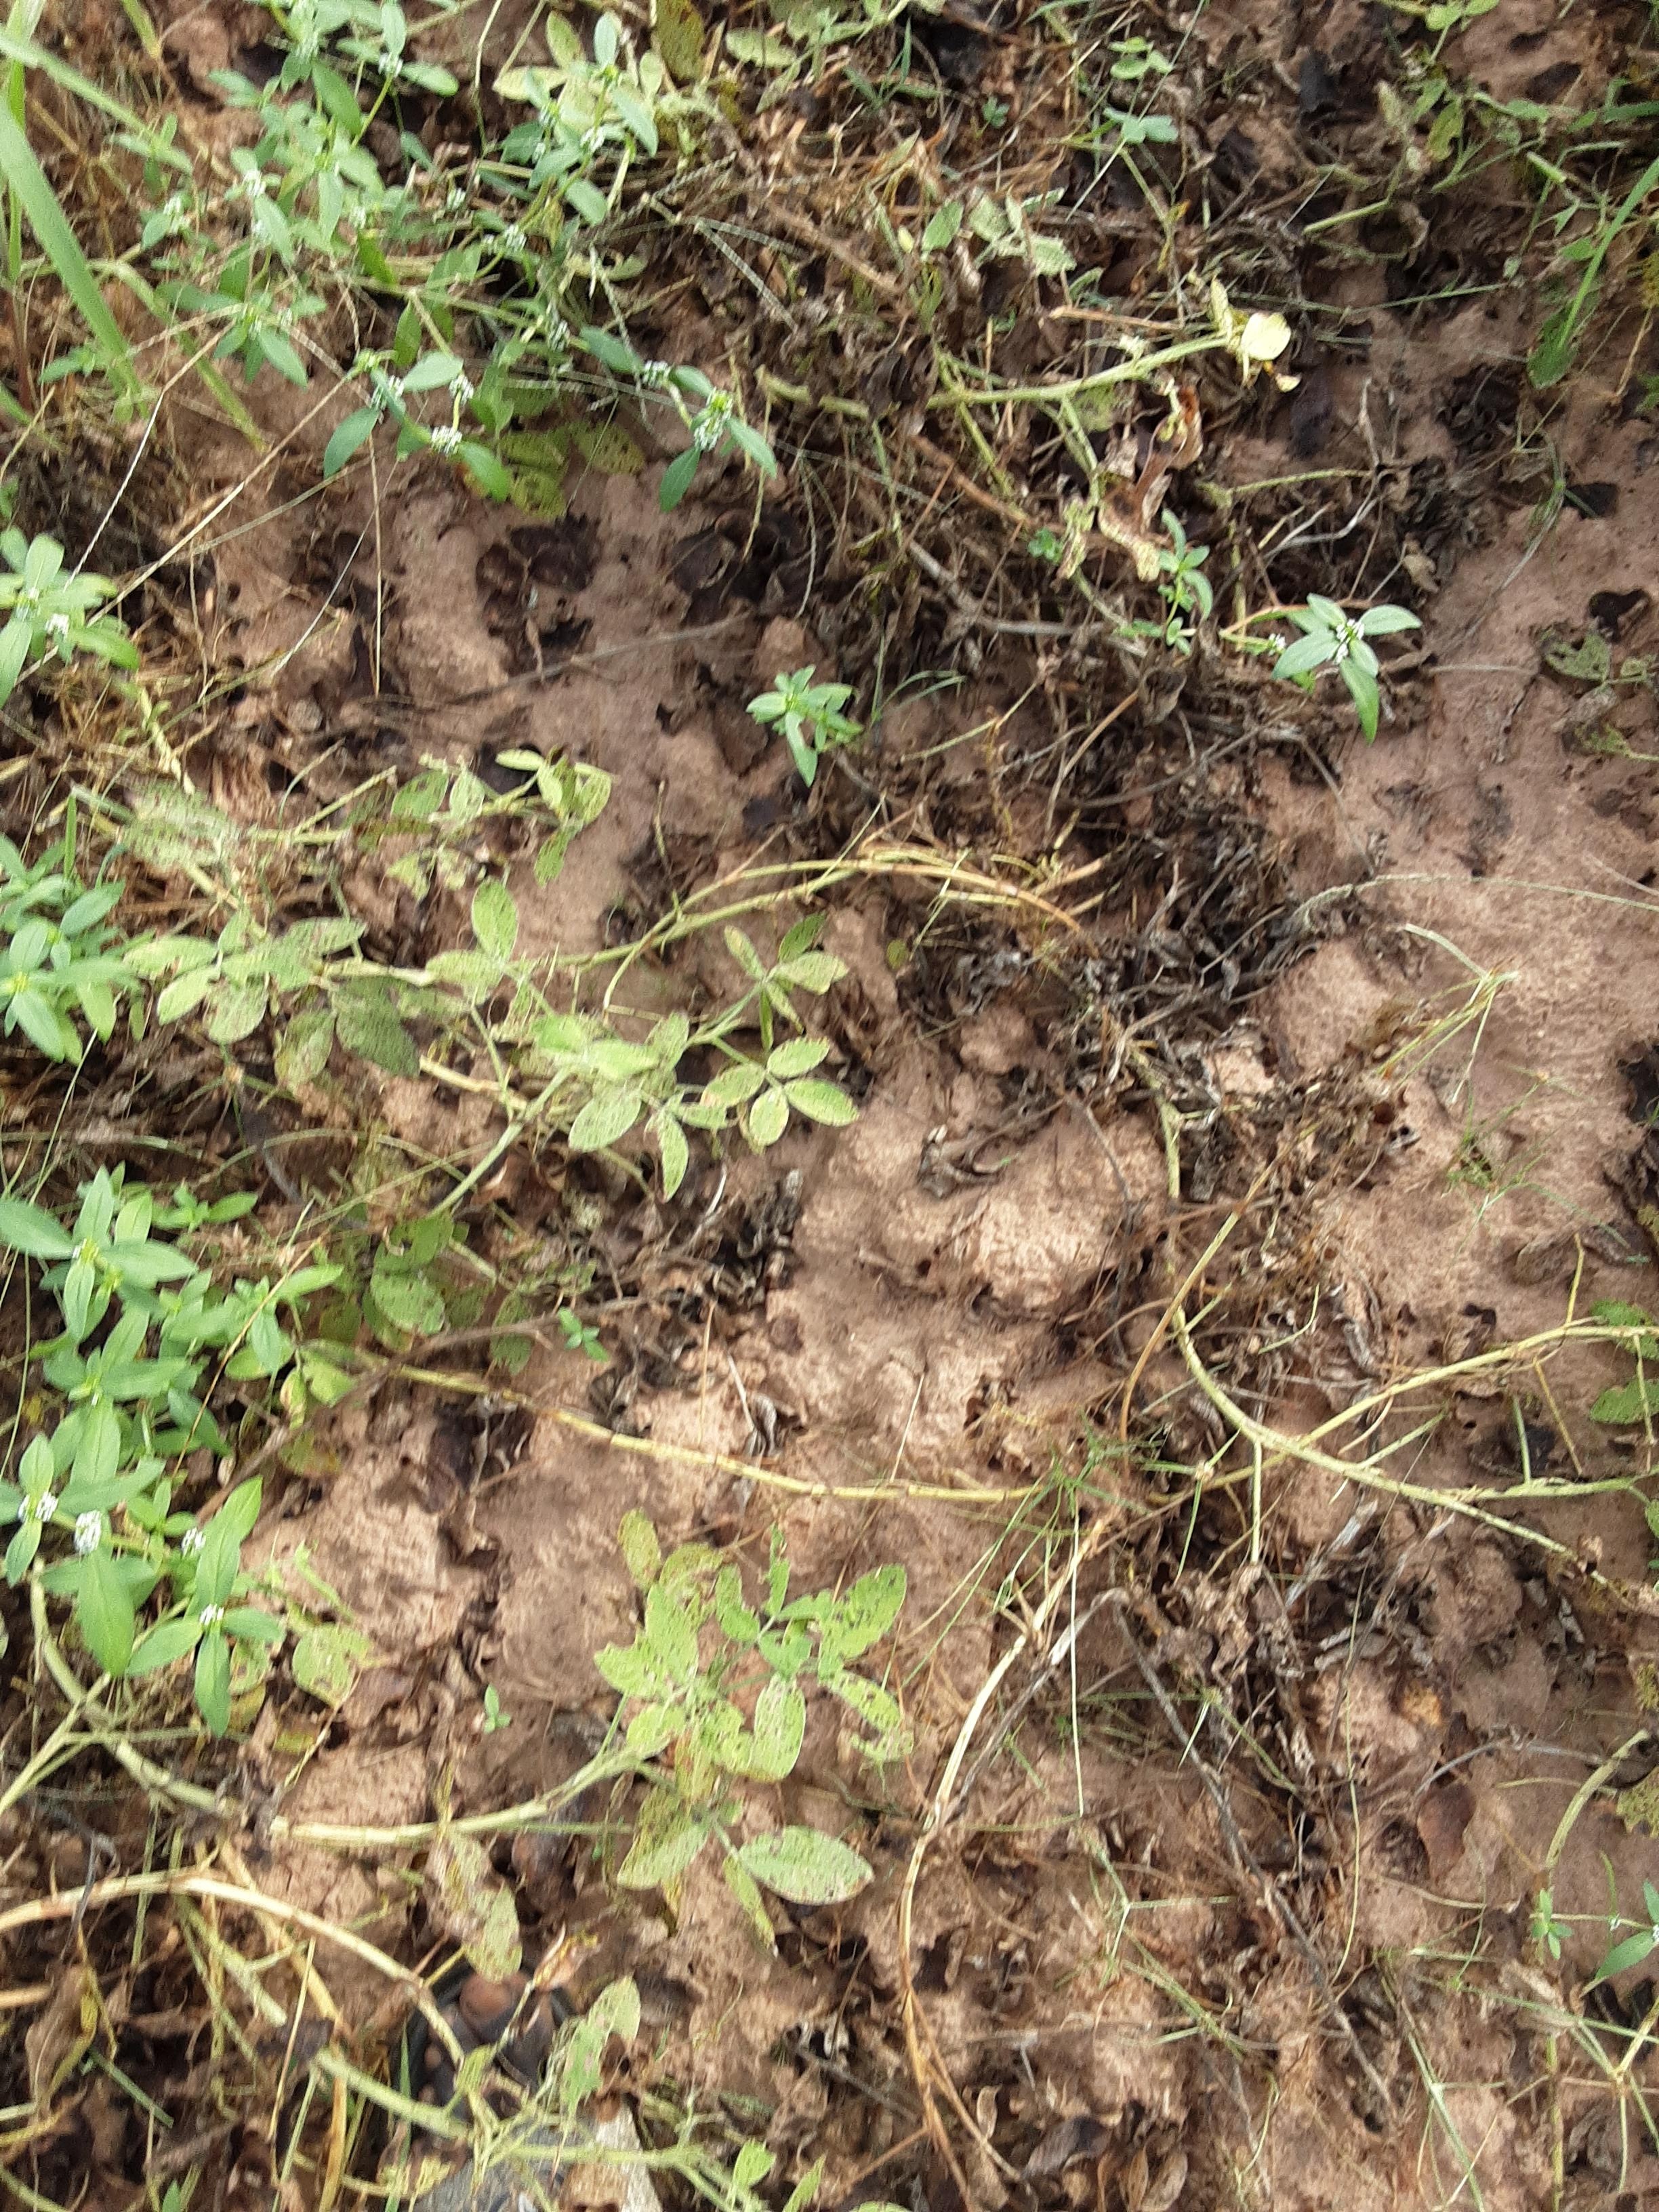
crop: groundnut
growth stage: flowering
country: Senegal
